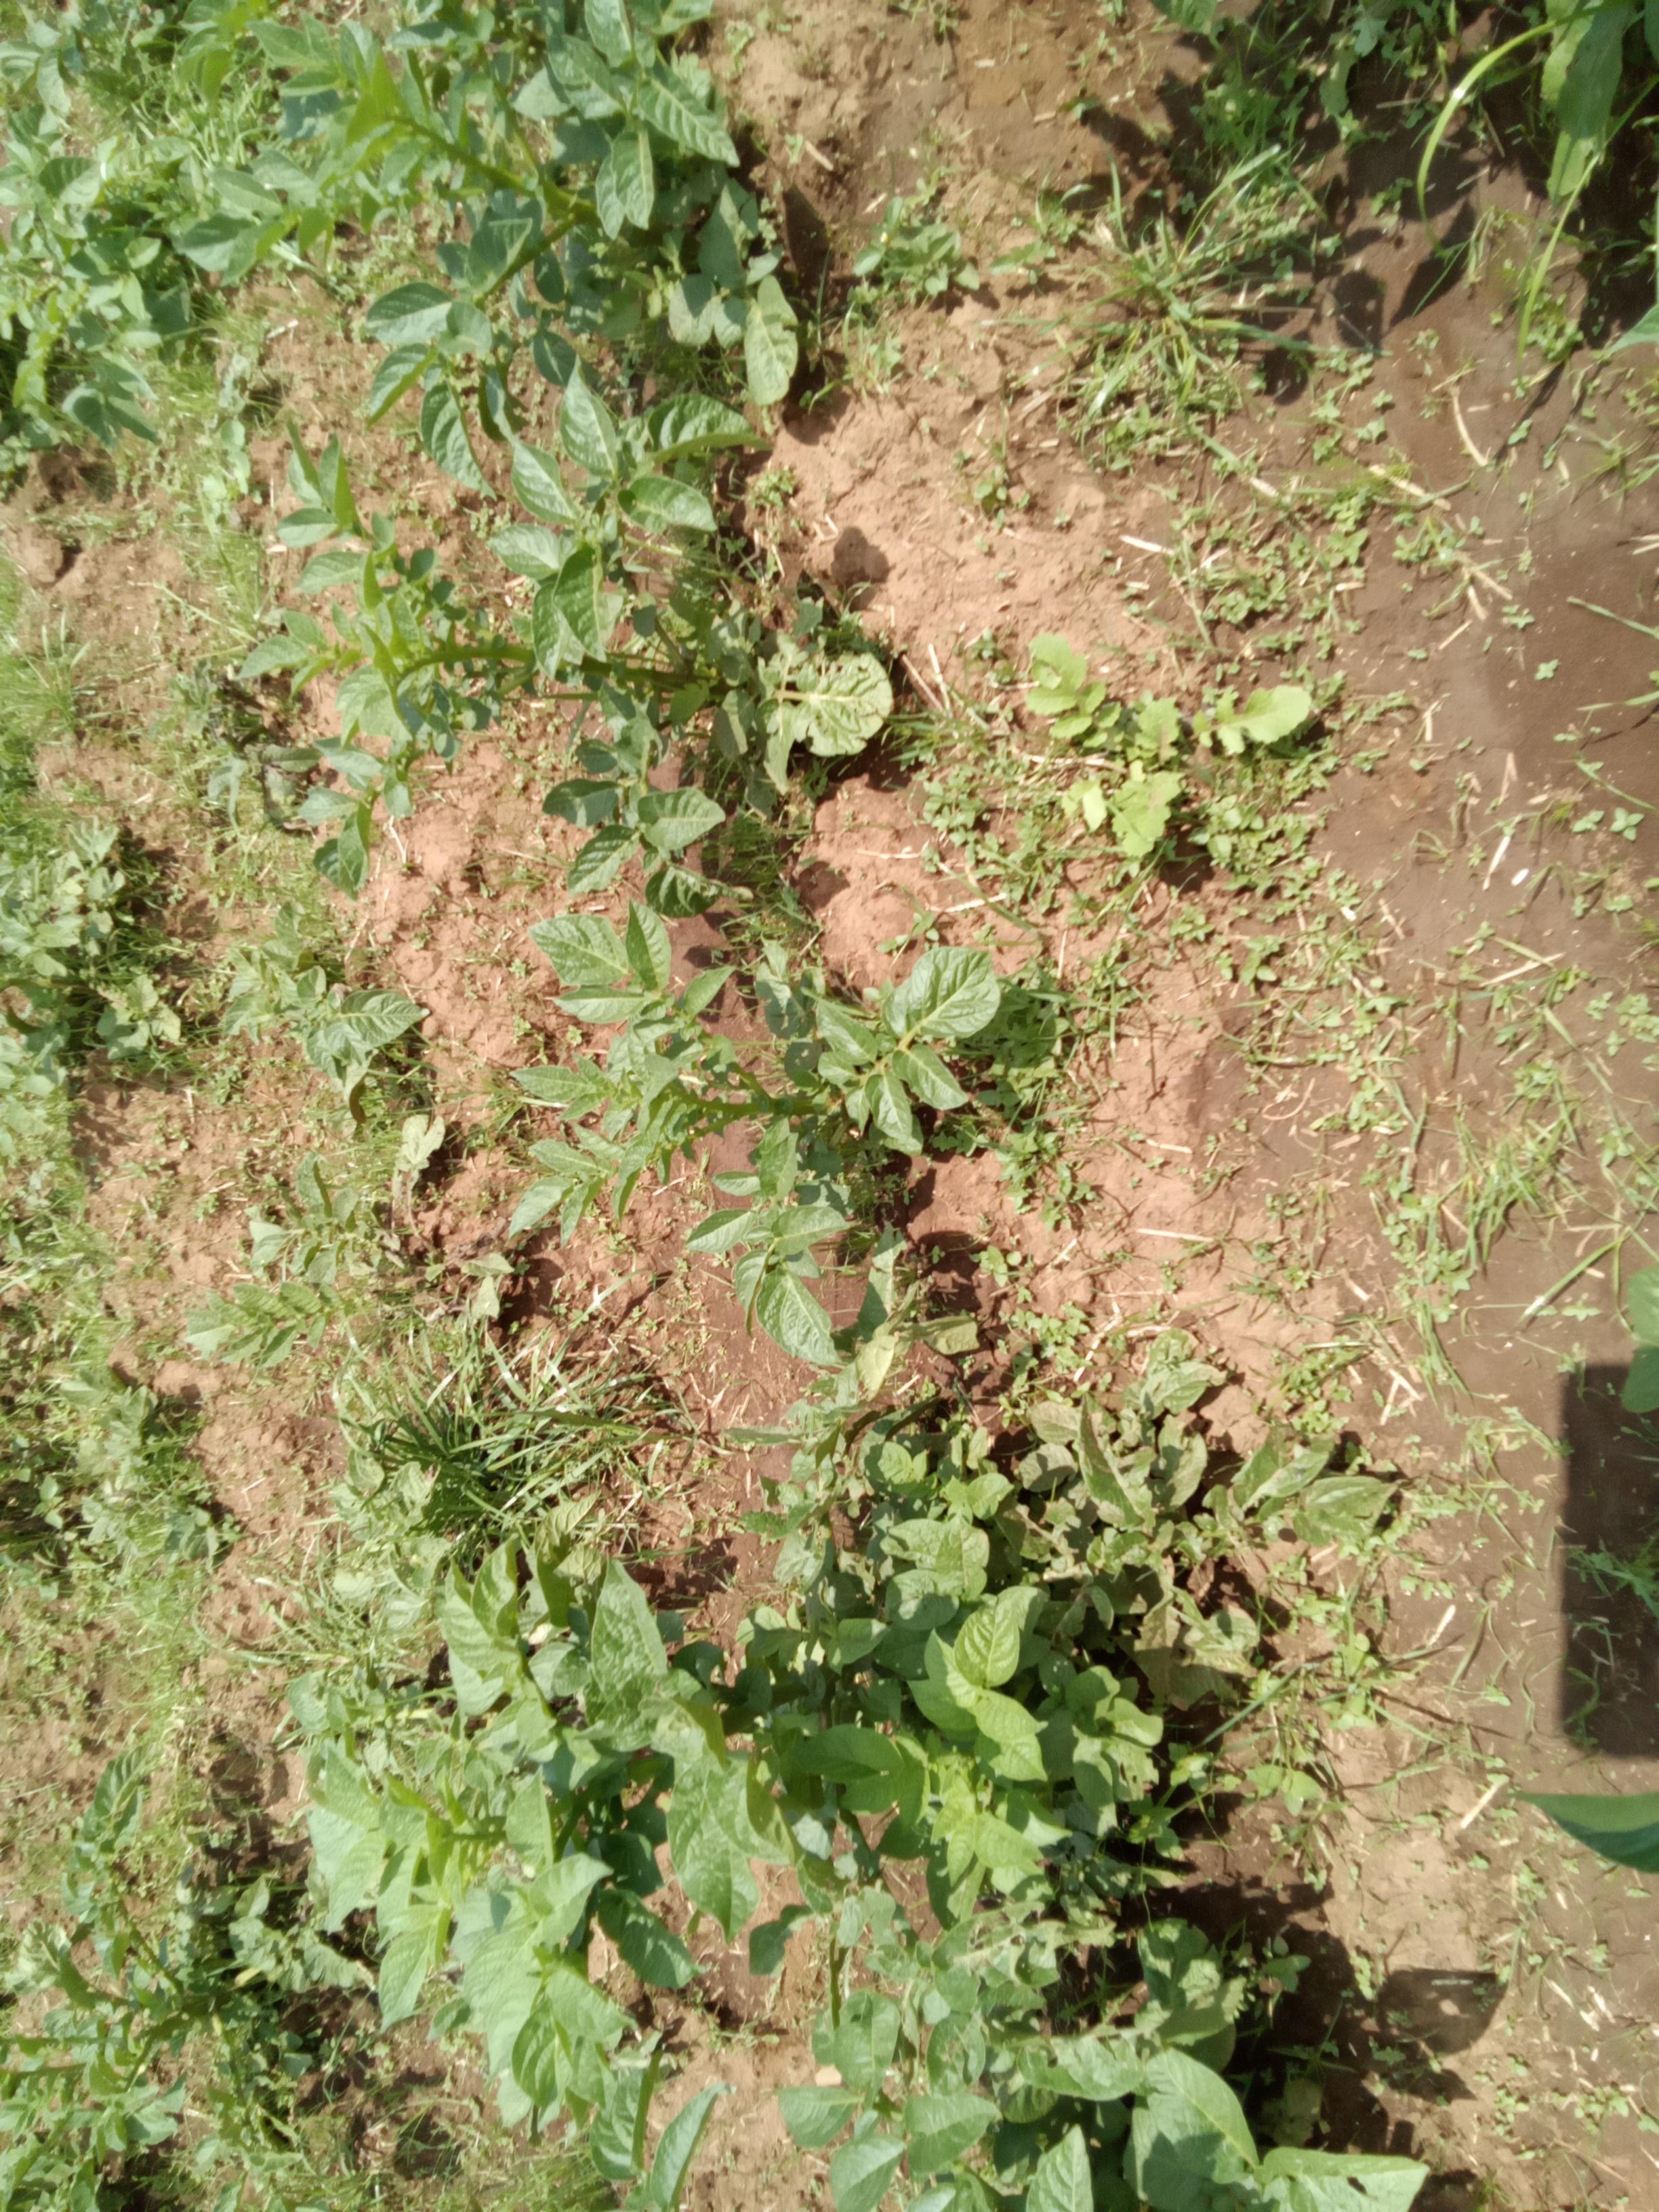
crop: potato
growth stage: vegetative
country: Kenya
